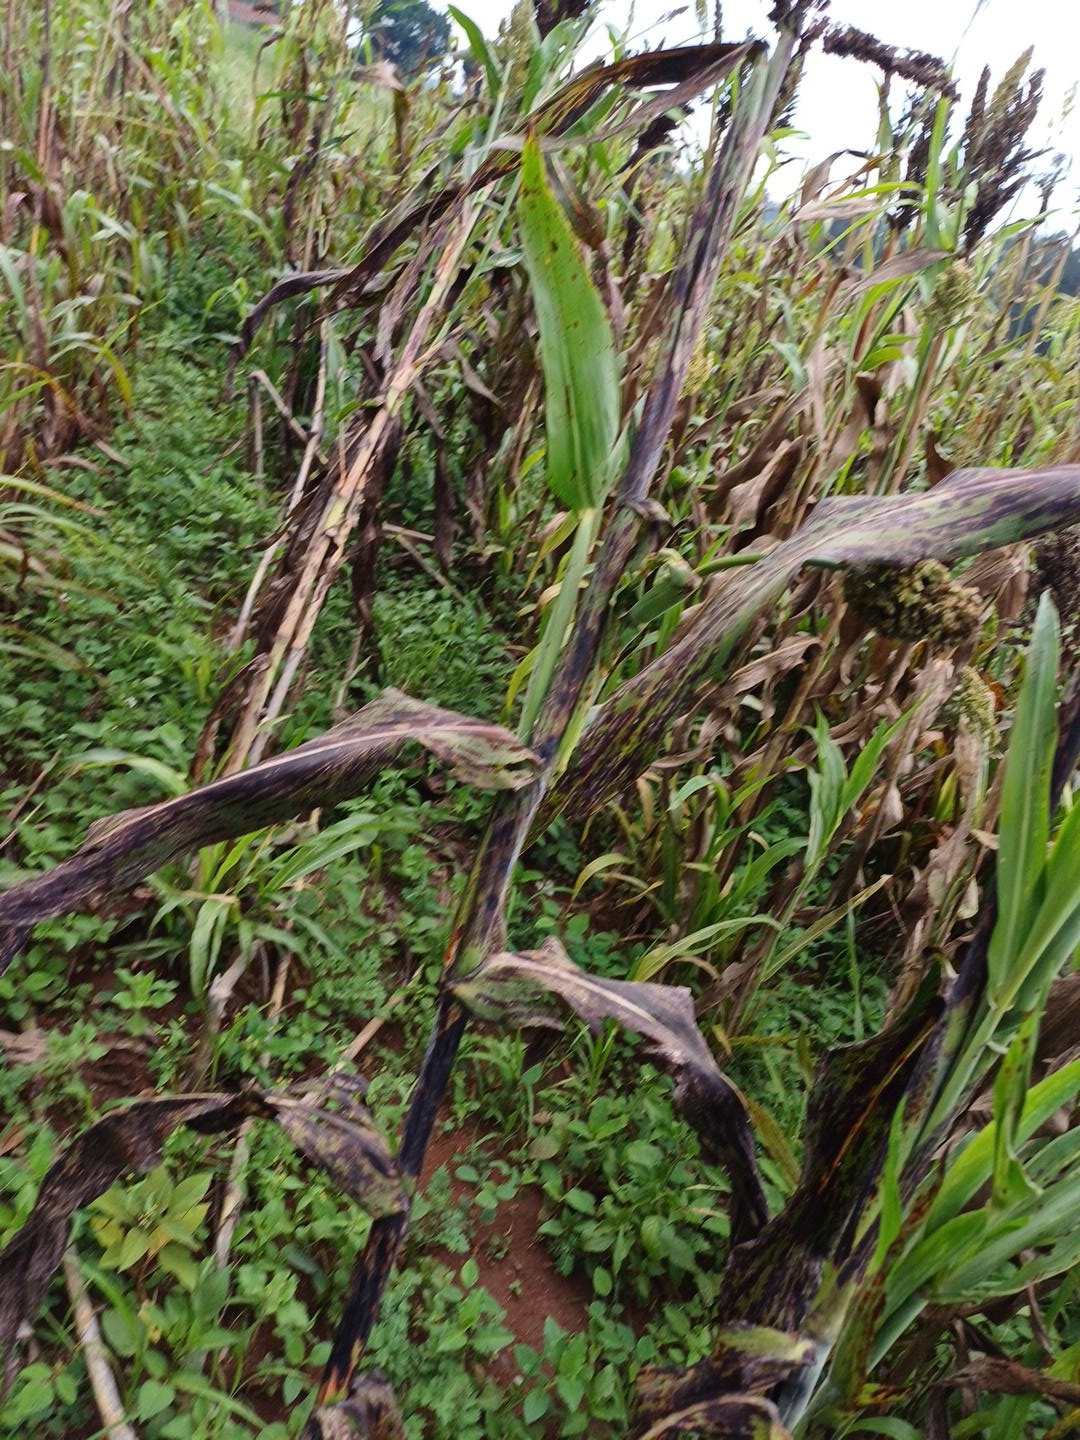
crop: sorghum
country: Kenya
